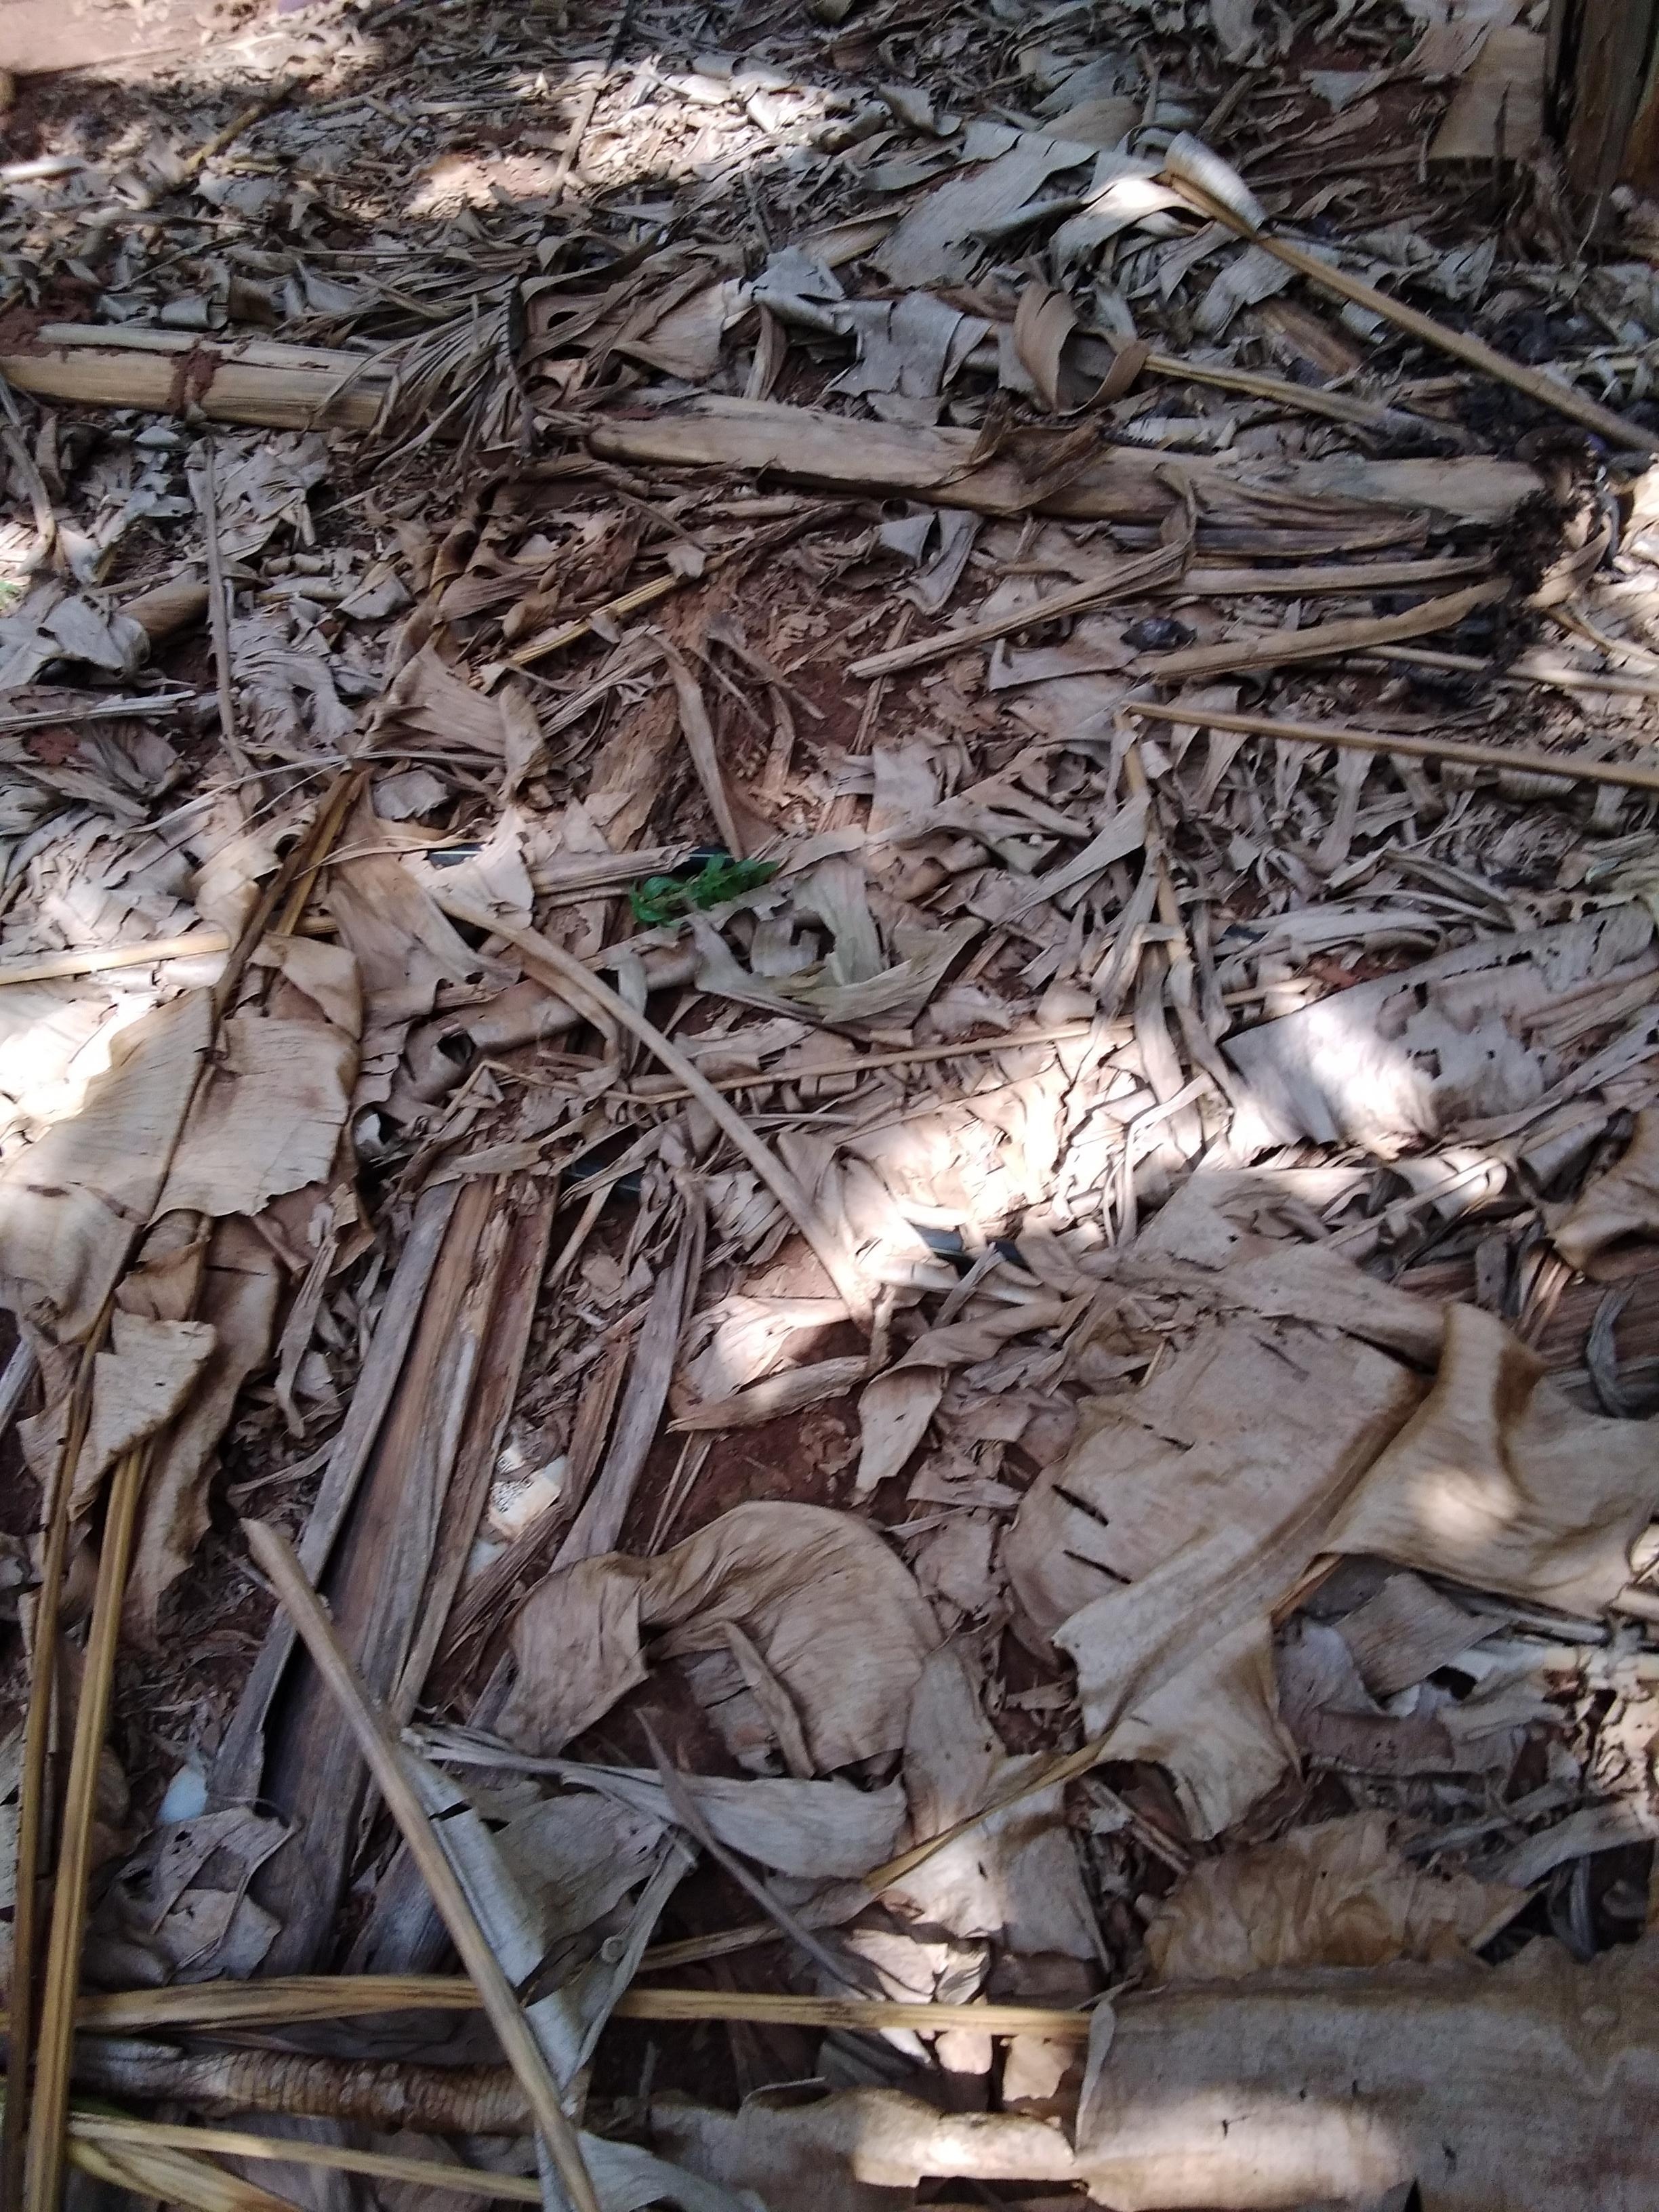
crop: banana
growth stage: vegetative
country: Uganda
